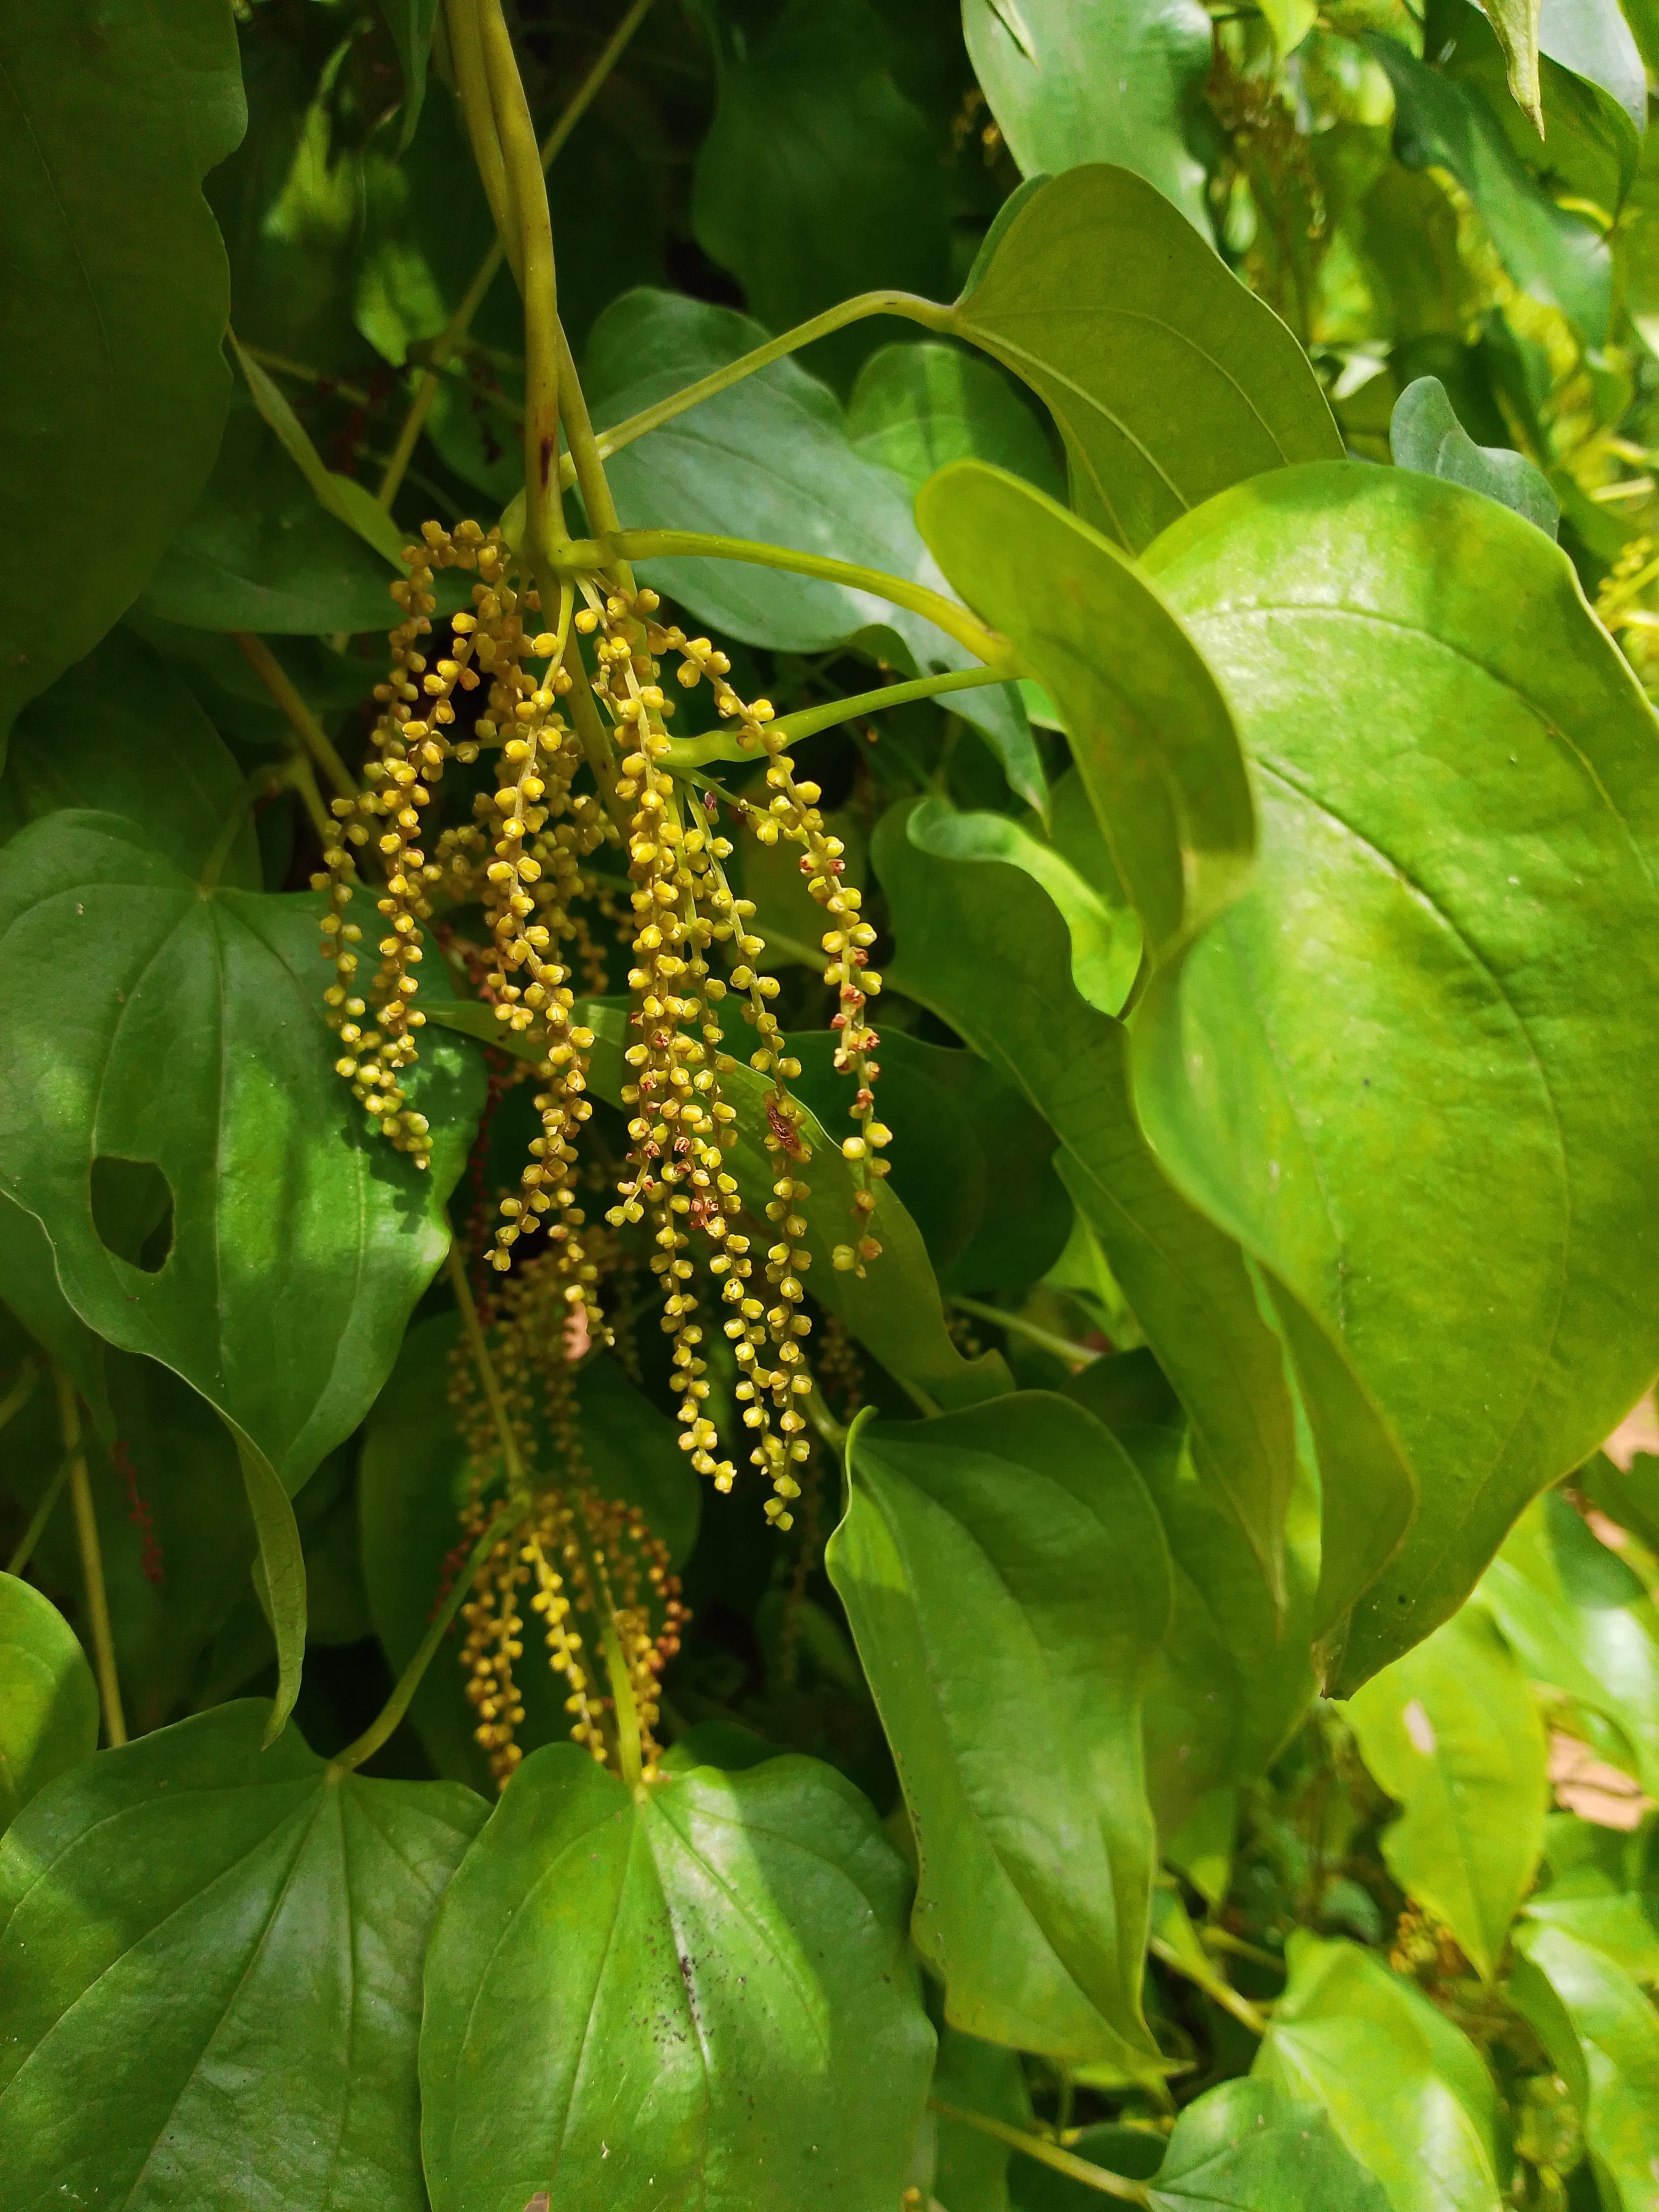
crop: yam
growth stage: flowering
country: Nigeria
